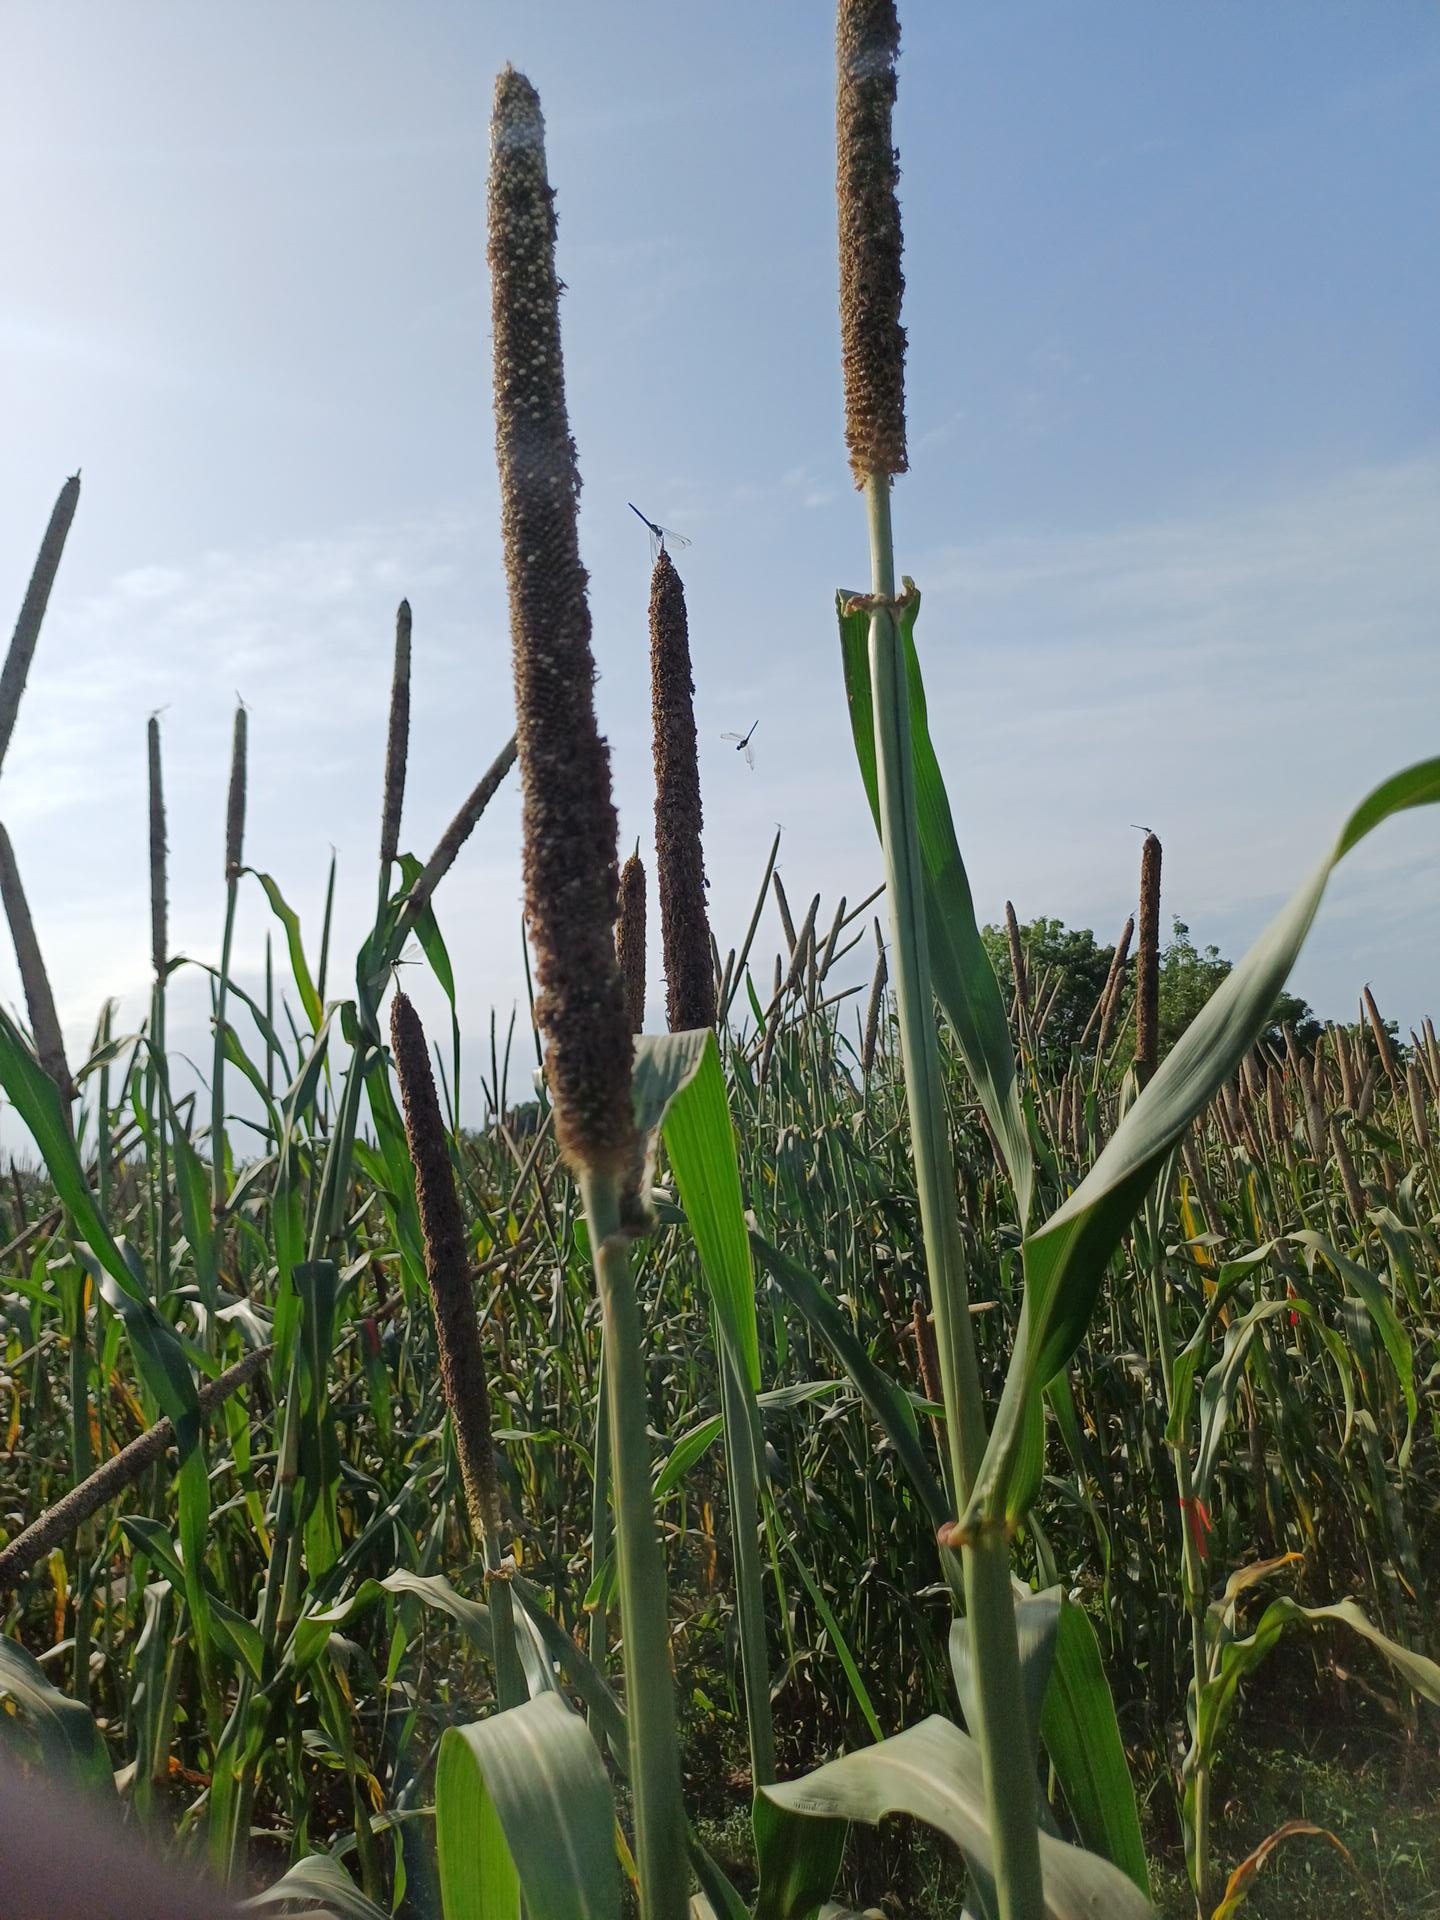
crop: pearl millet
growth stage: filling grain
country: Senegal
